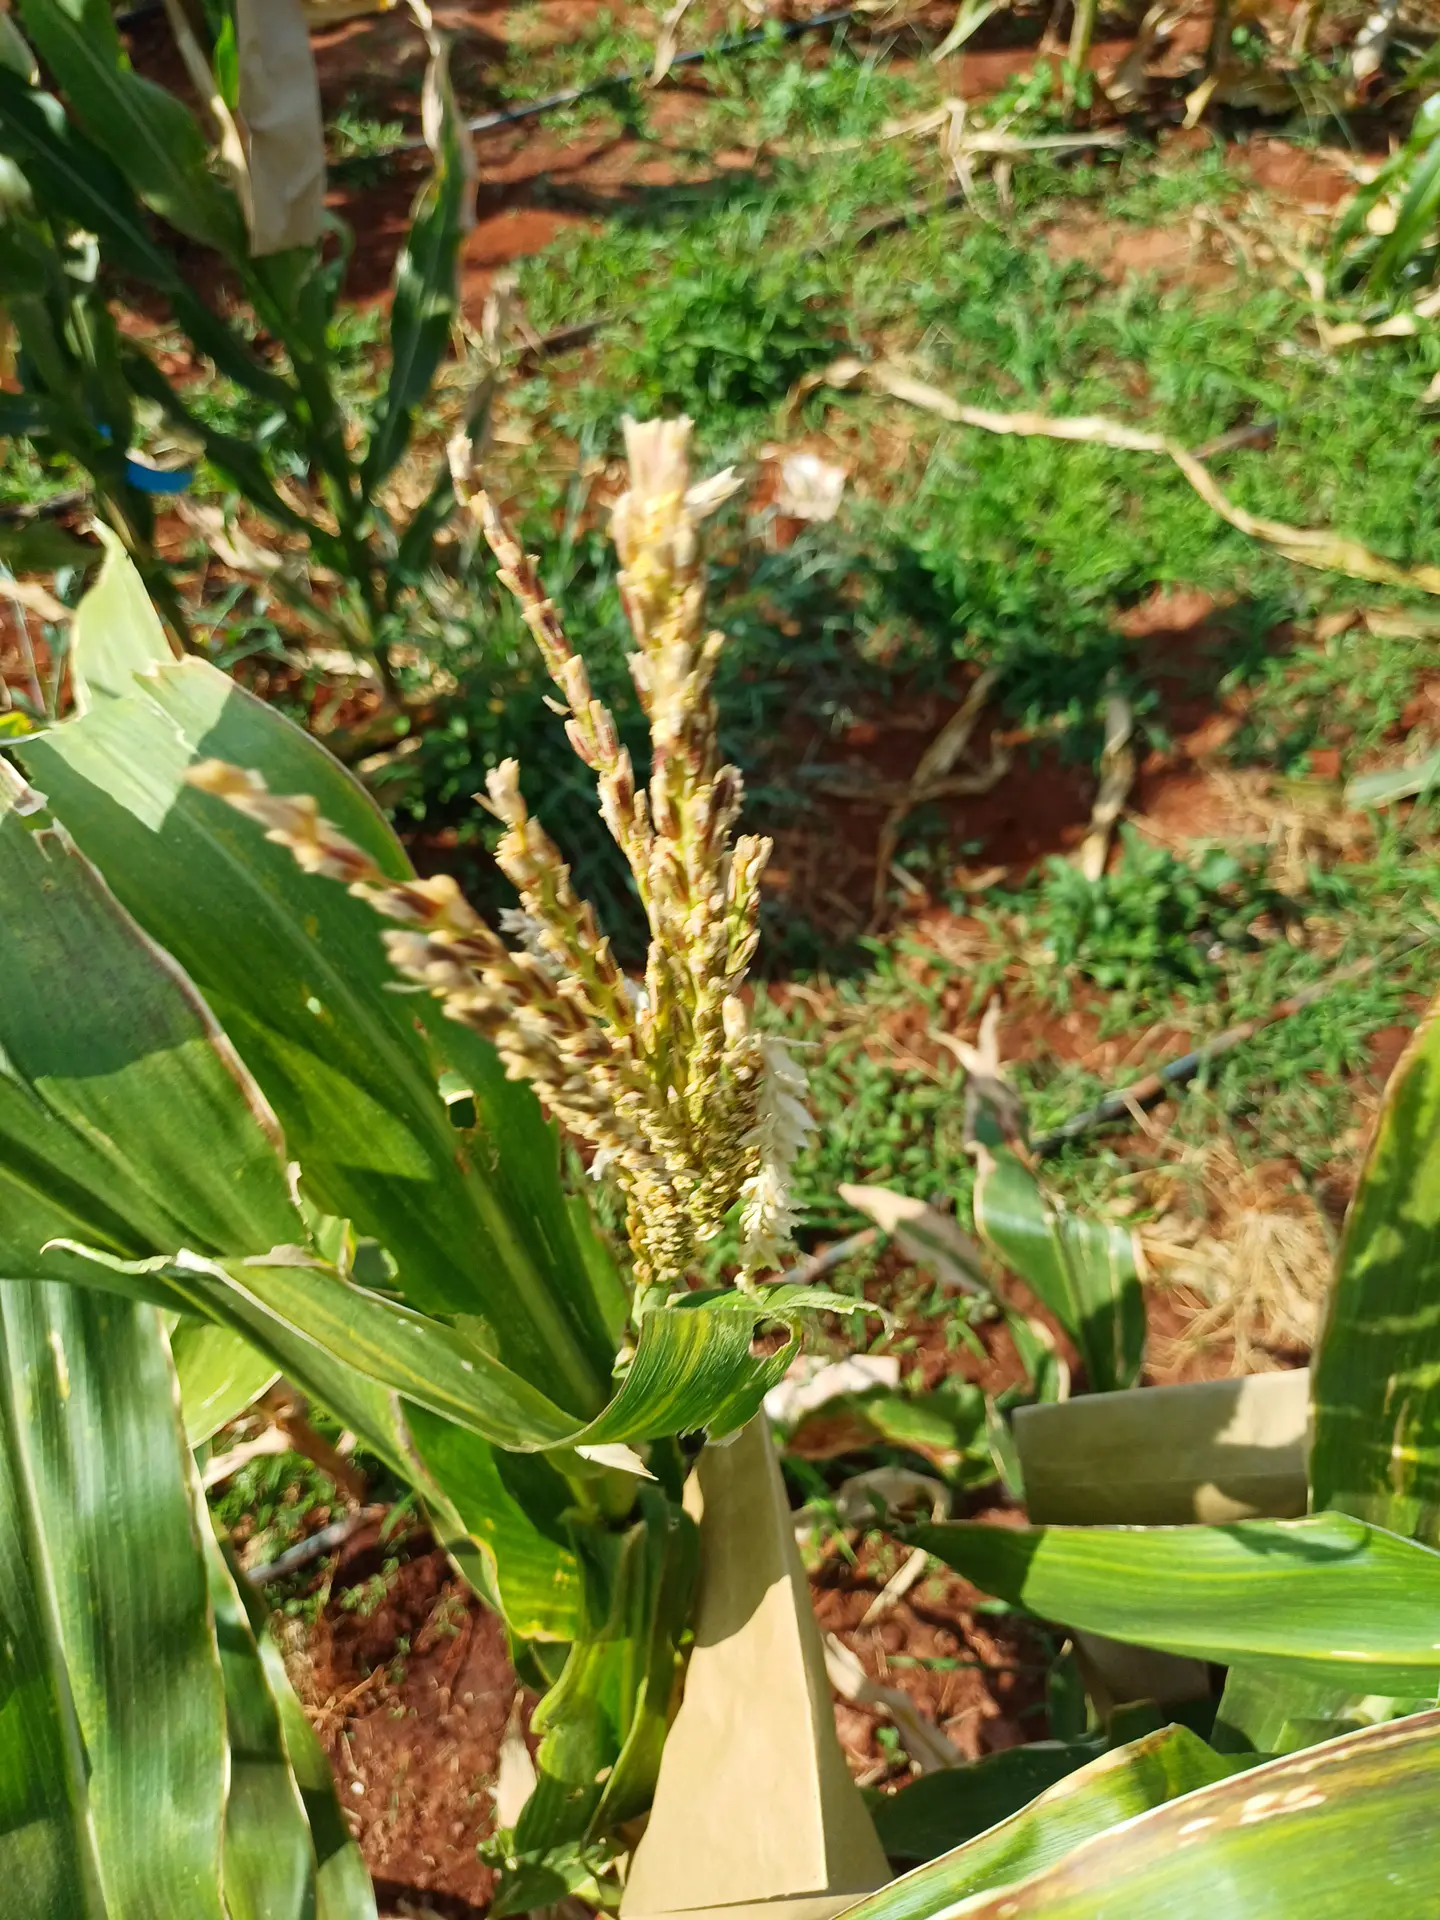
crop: maize
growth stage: flowering
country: Kenya
